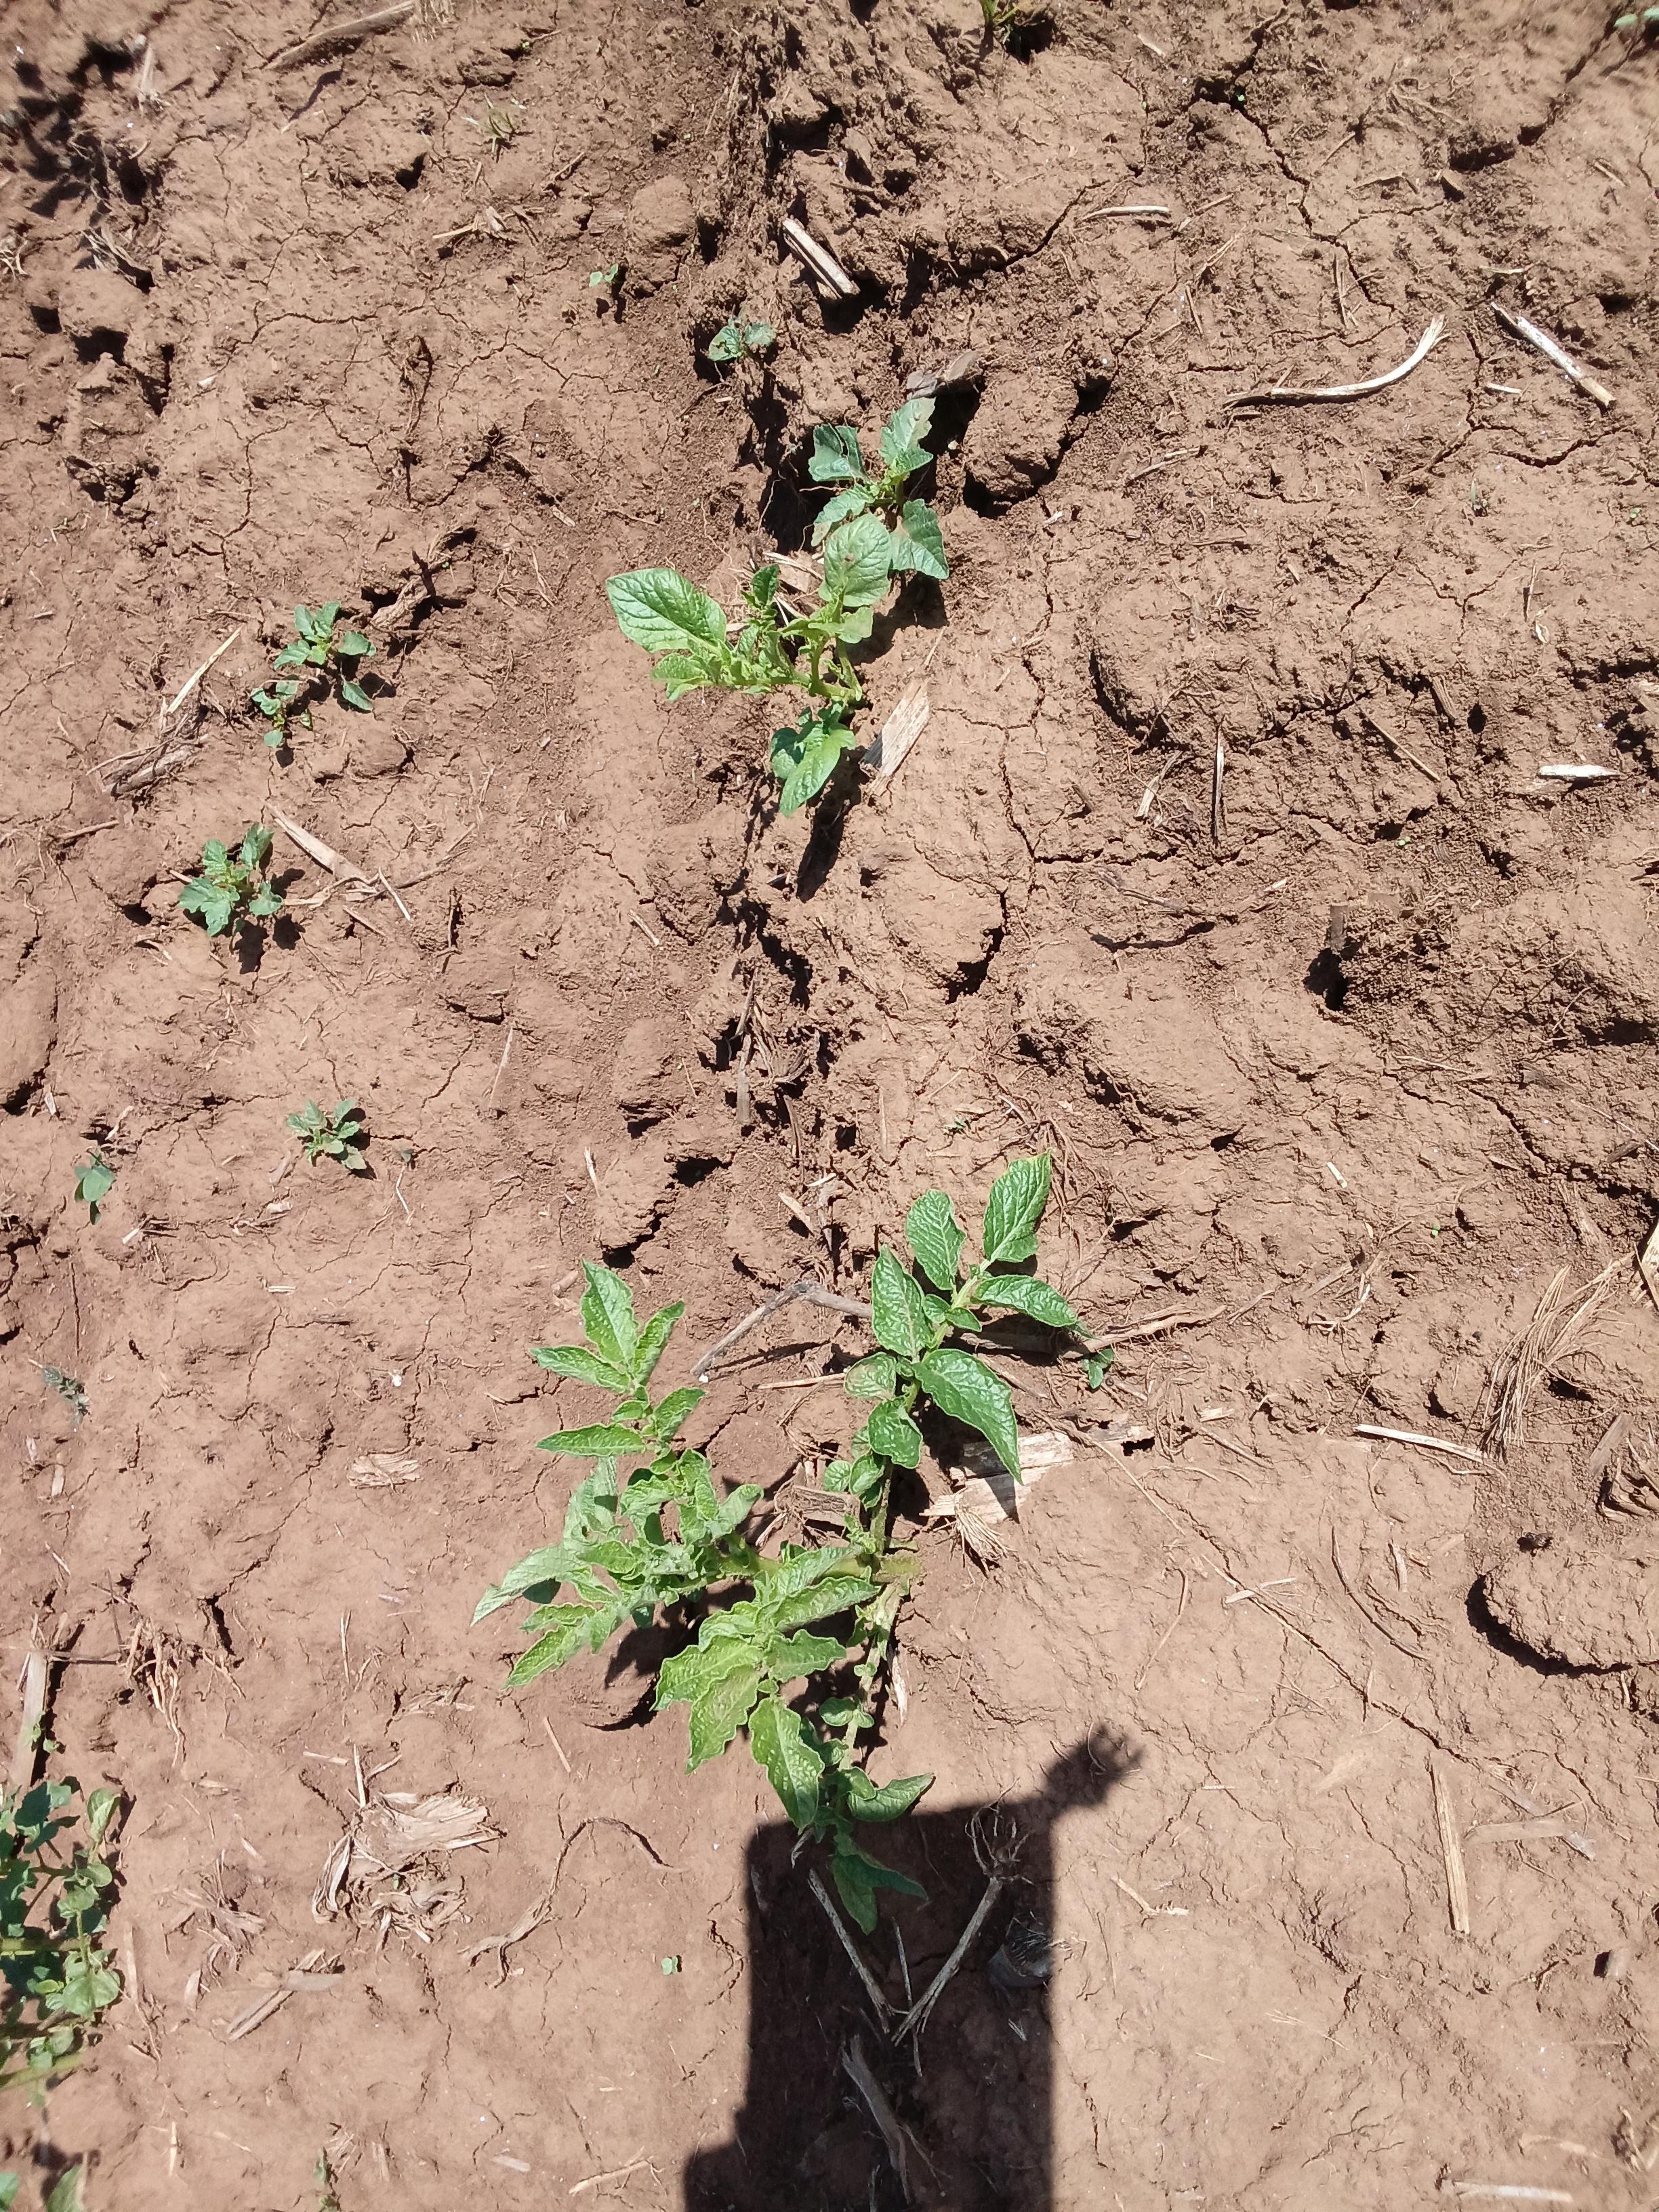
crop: potato
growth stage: vegetative
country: Kenya
